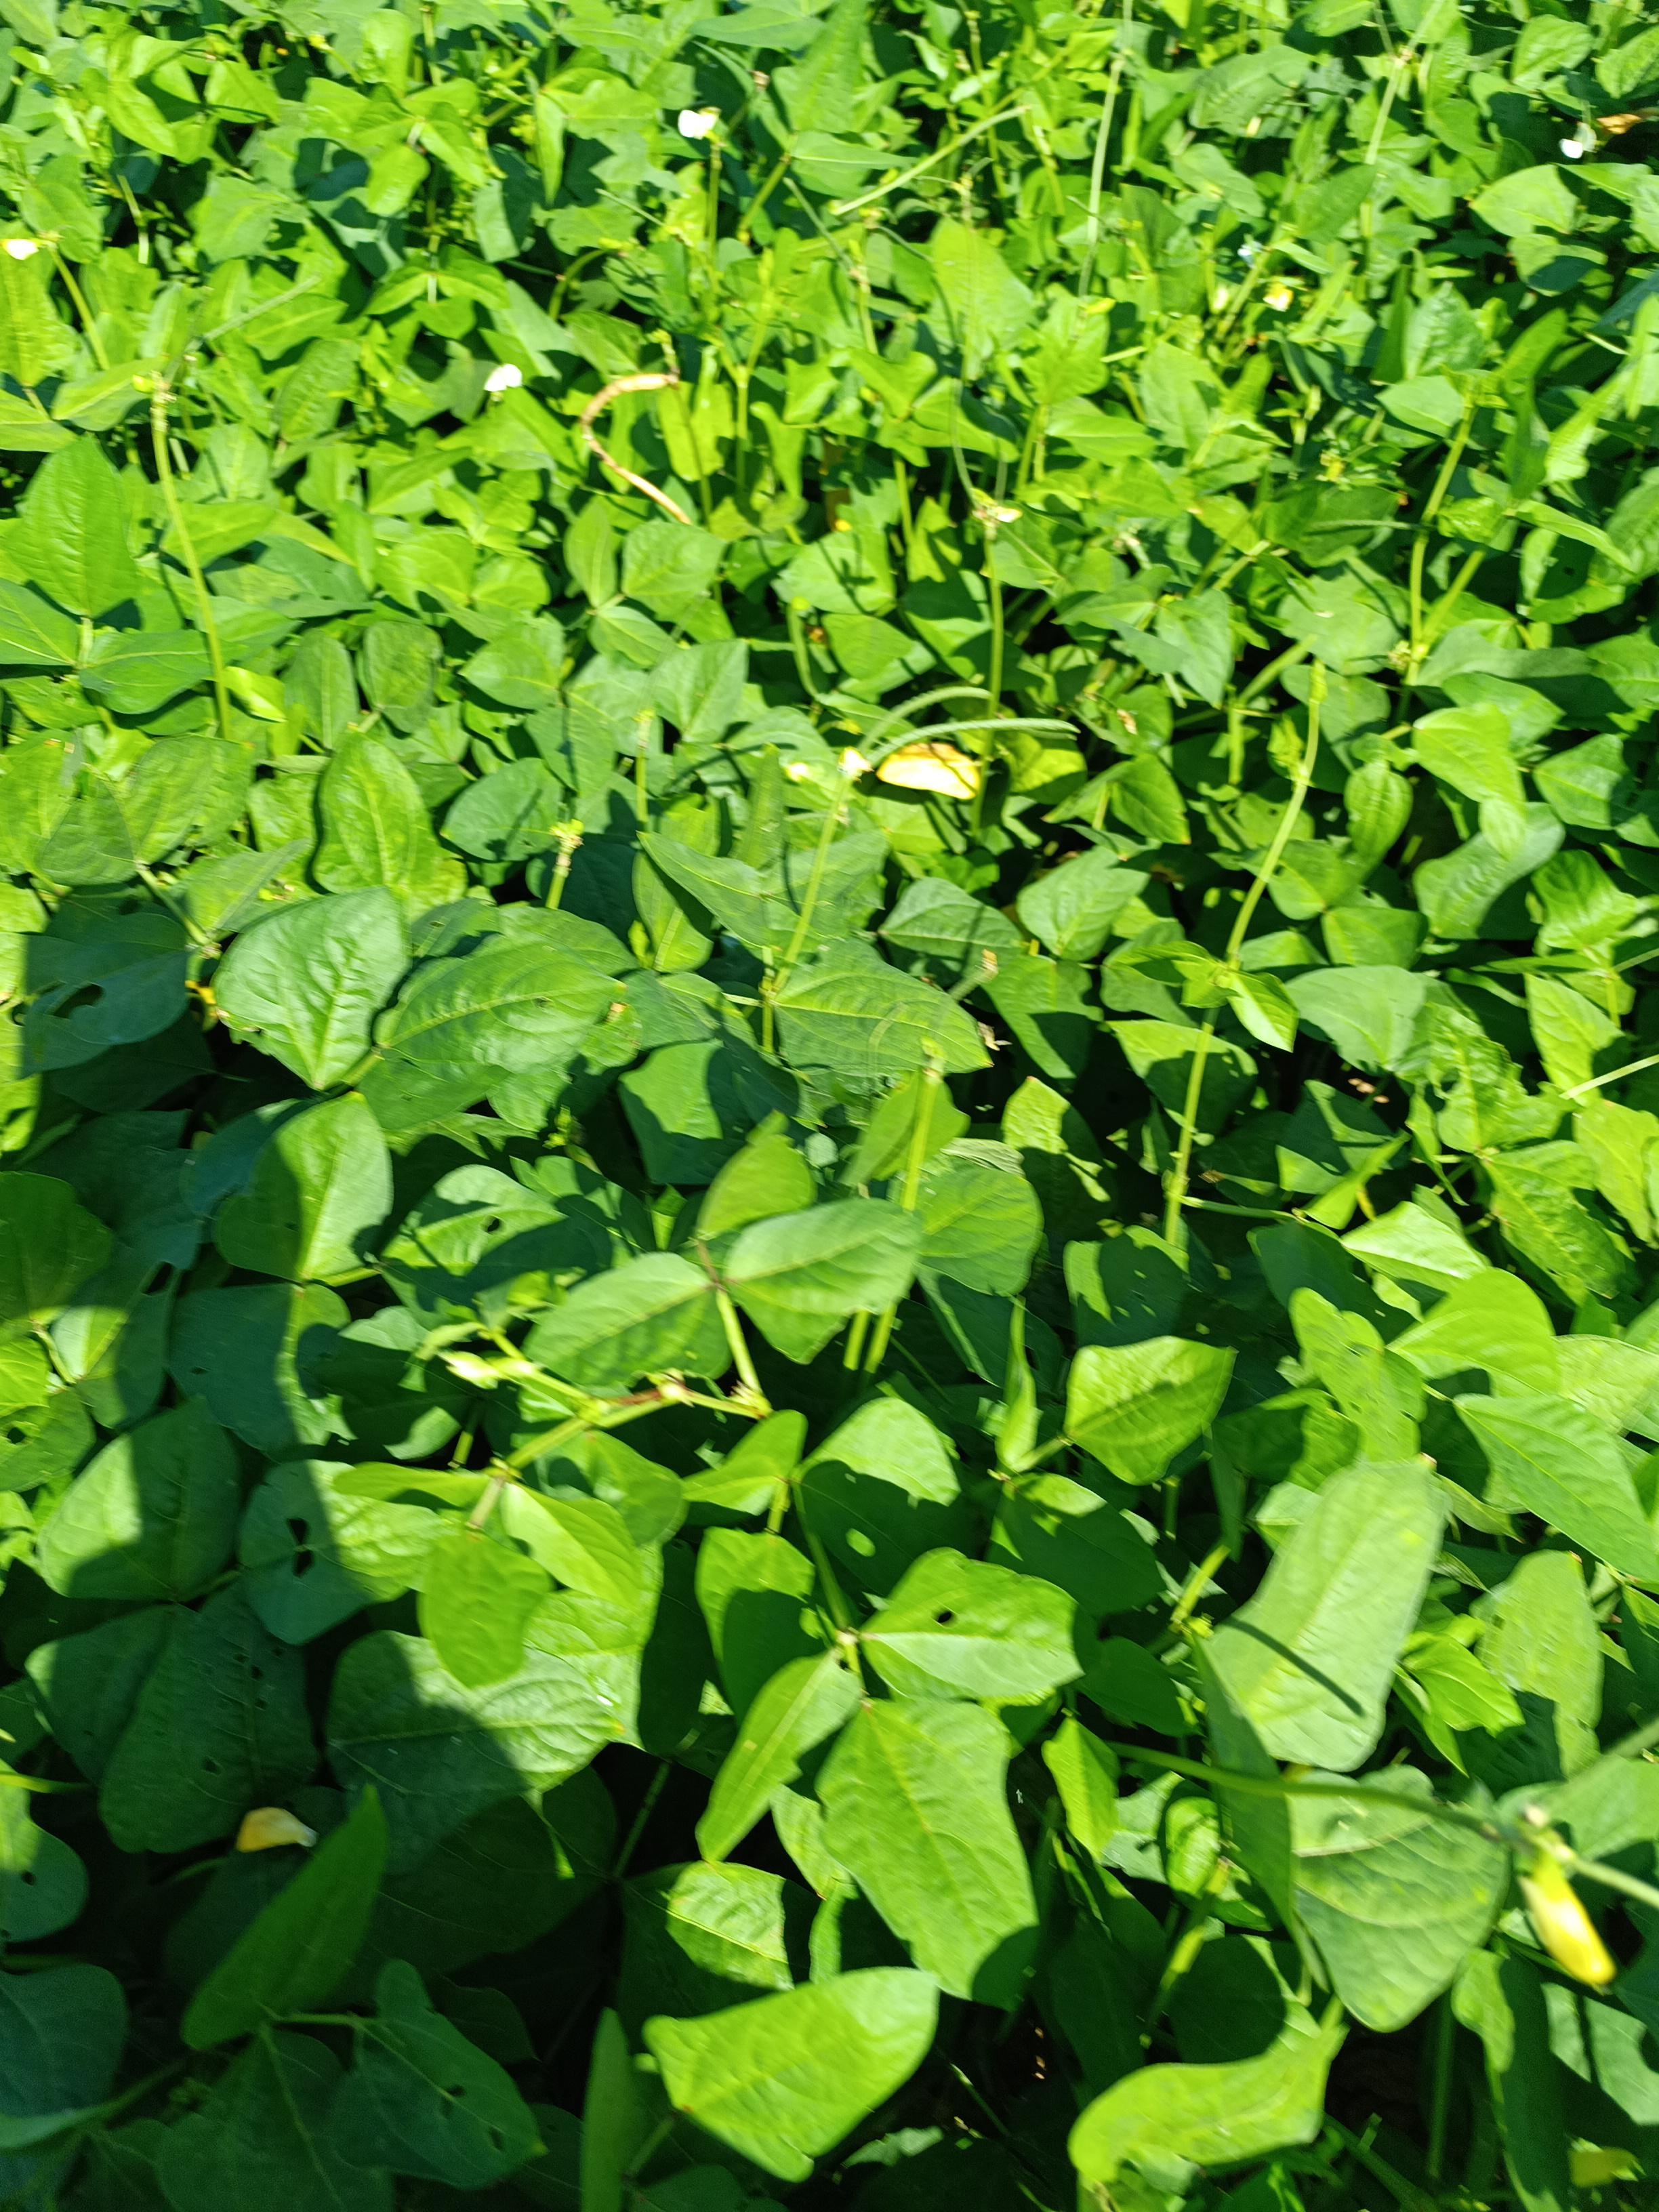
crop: cowpea
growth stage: maturity
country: Nigeria
